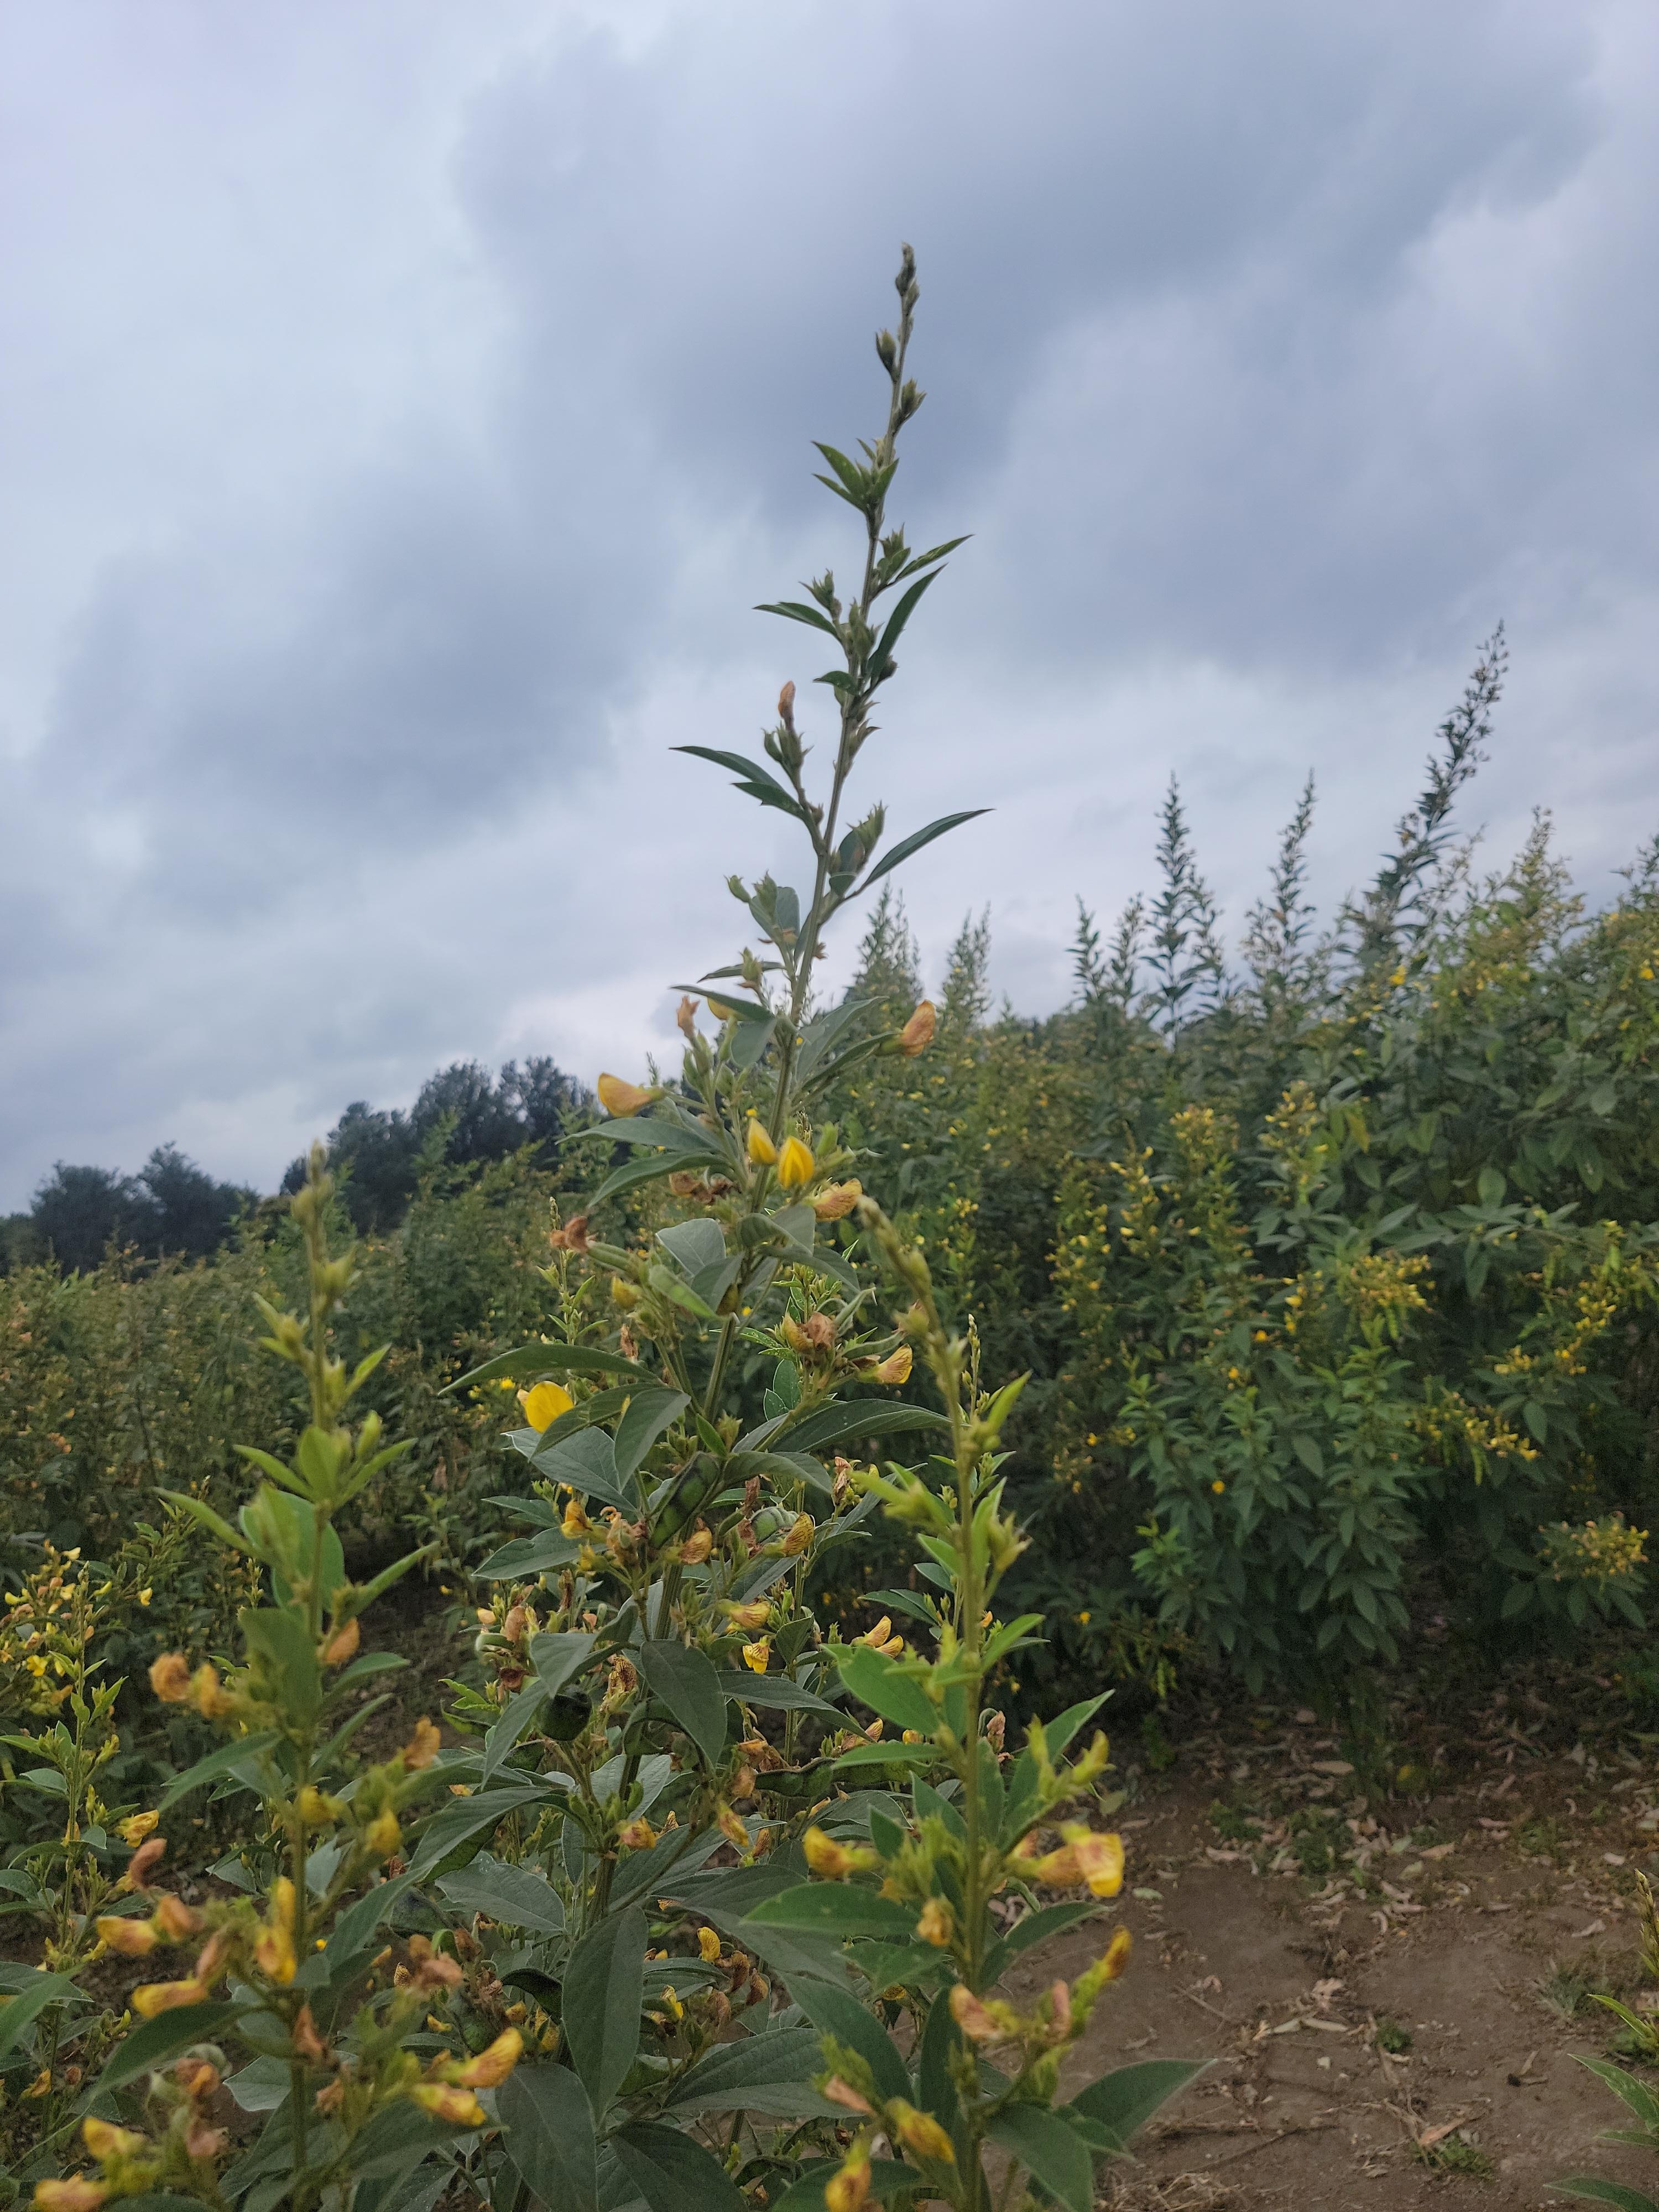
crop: sweet potato
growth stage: flowering
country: Tanzania
